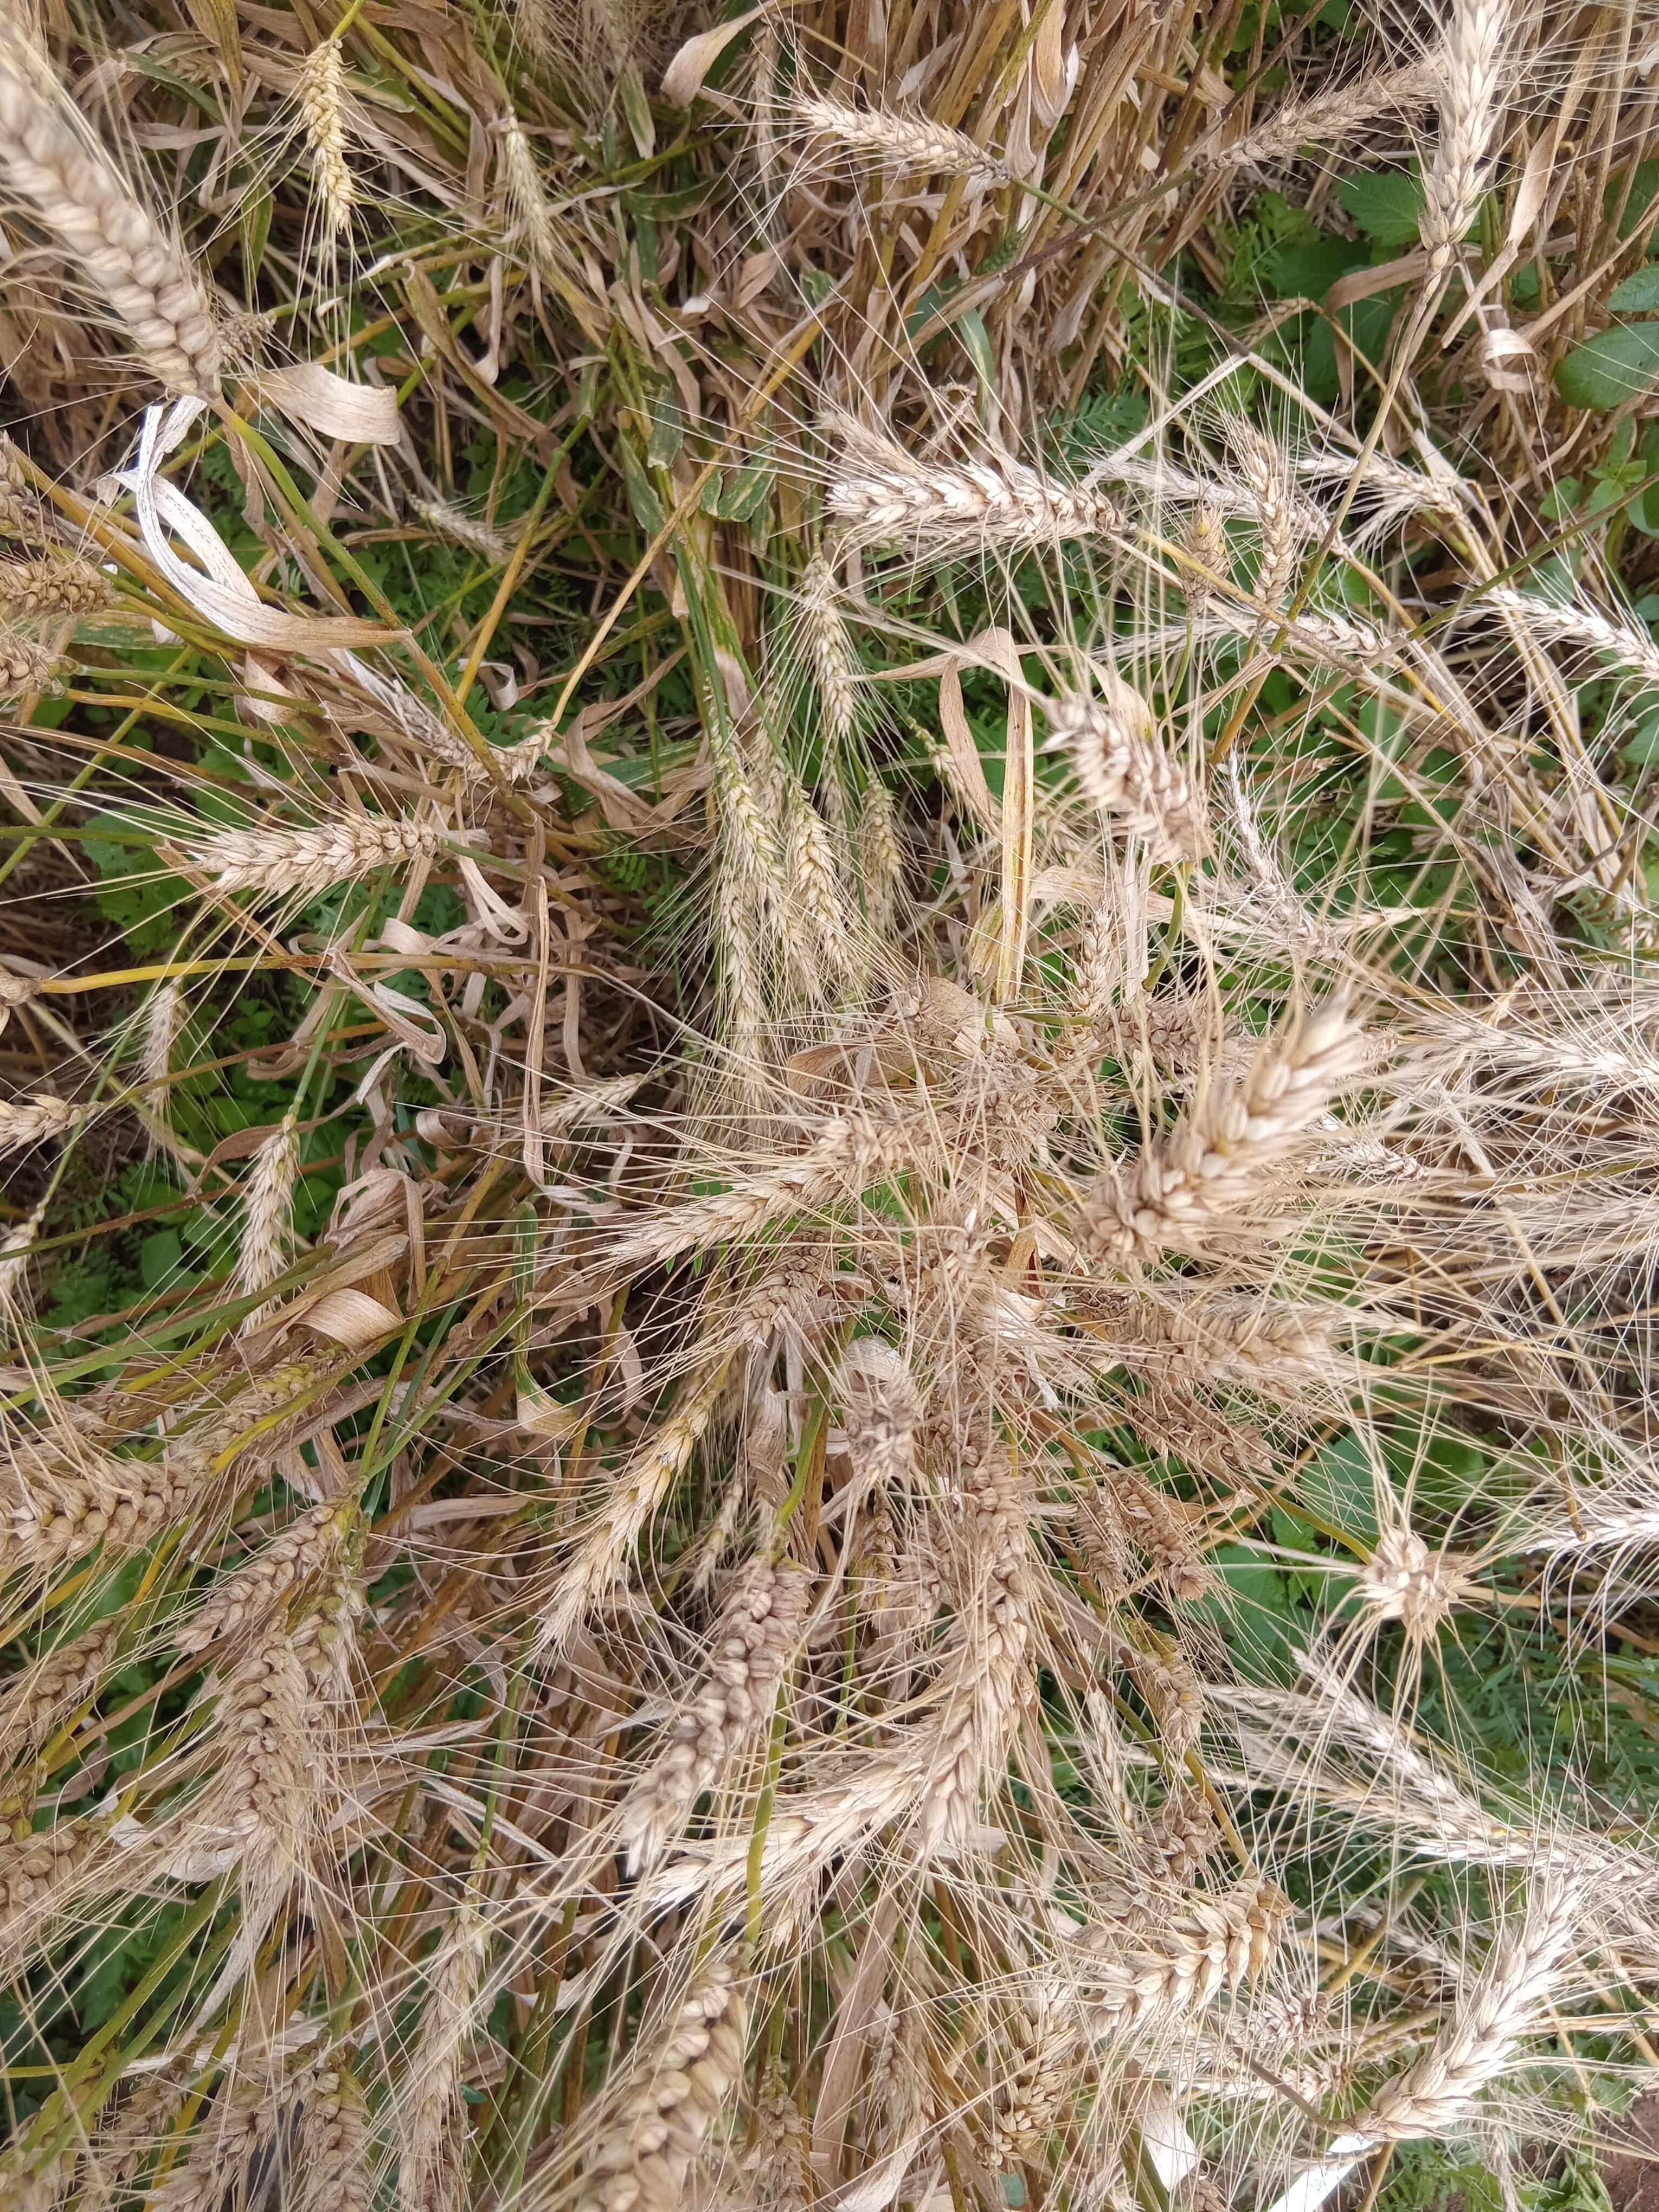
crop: wheat
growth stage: maturity
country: Kenya
